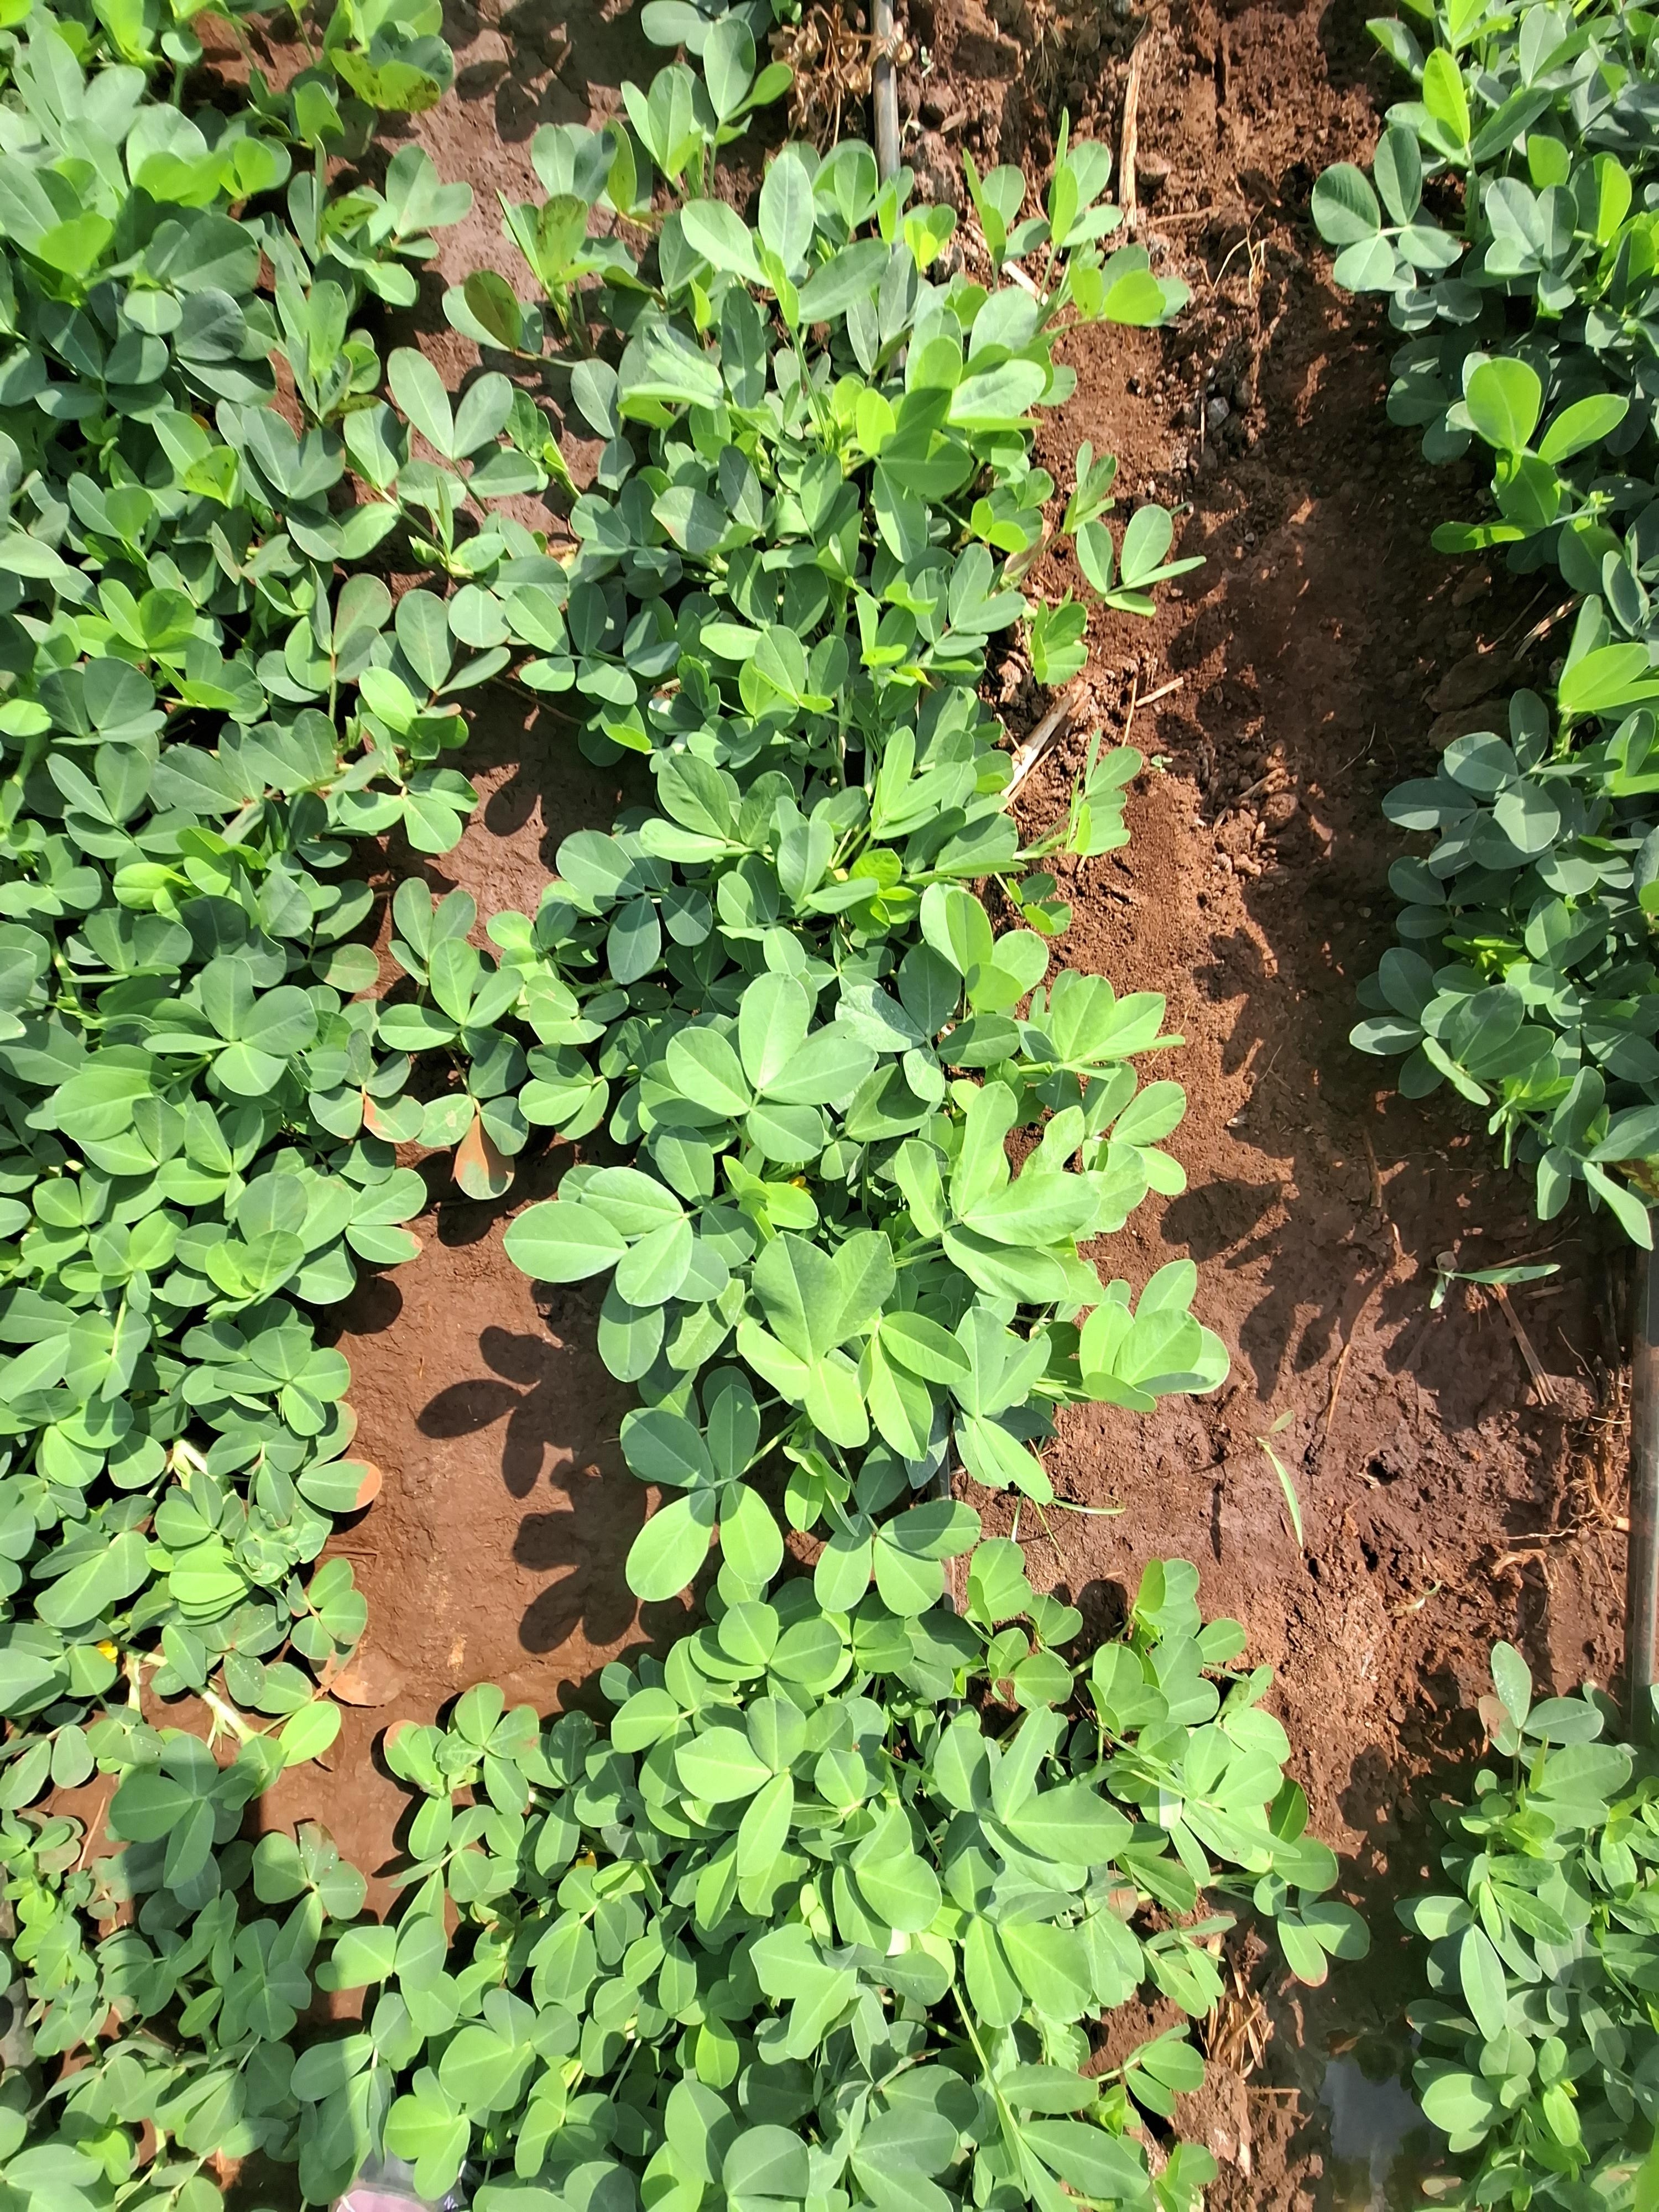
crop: groundnut
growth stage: flowering
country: Kenya
